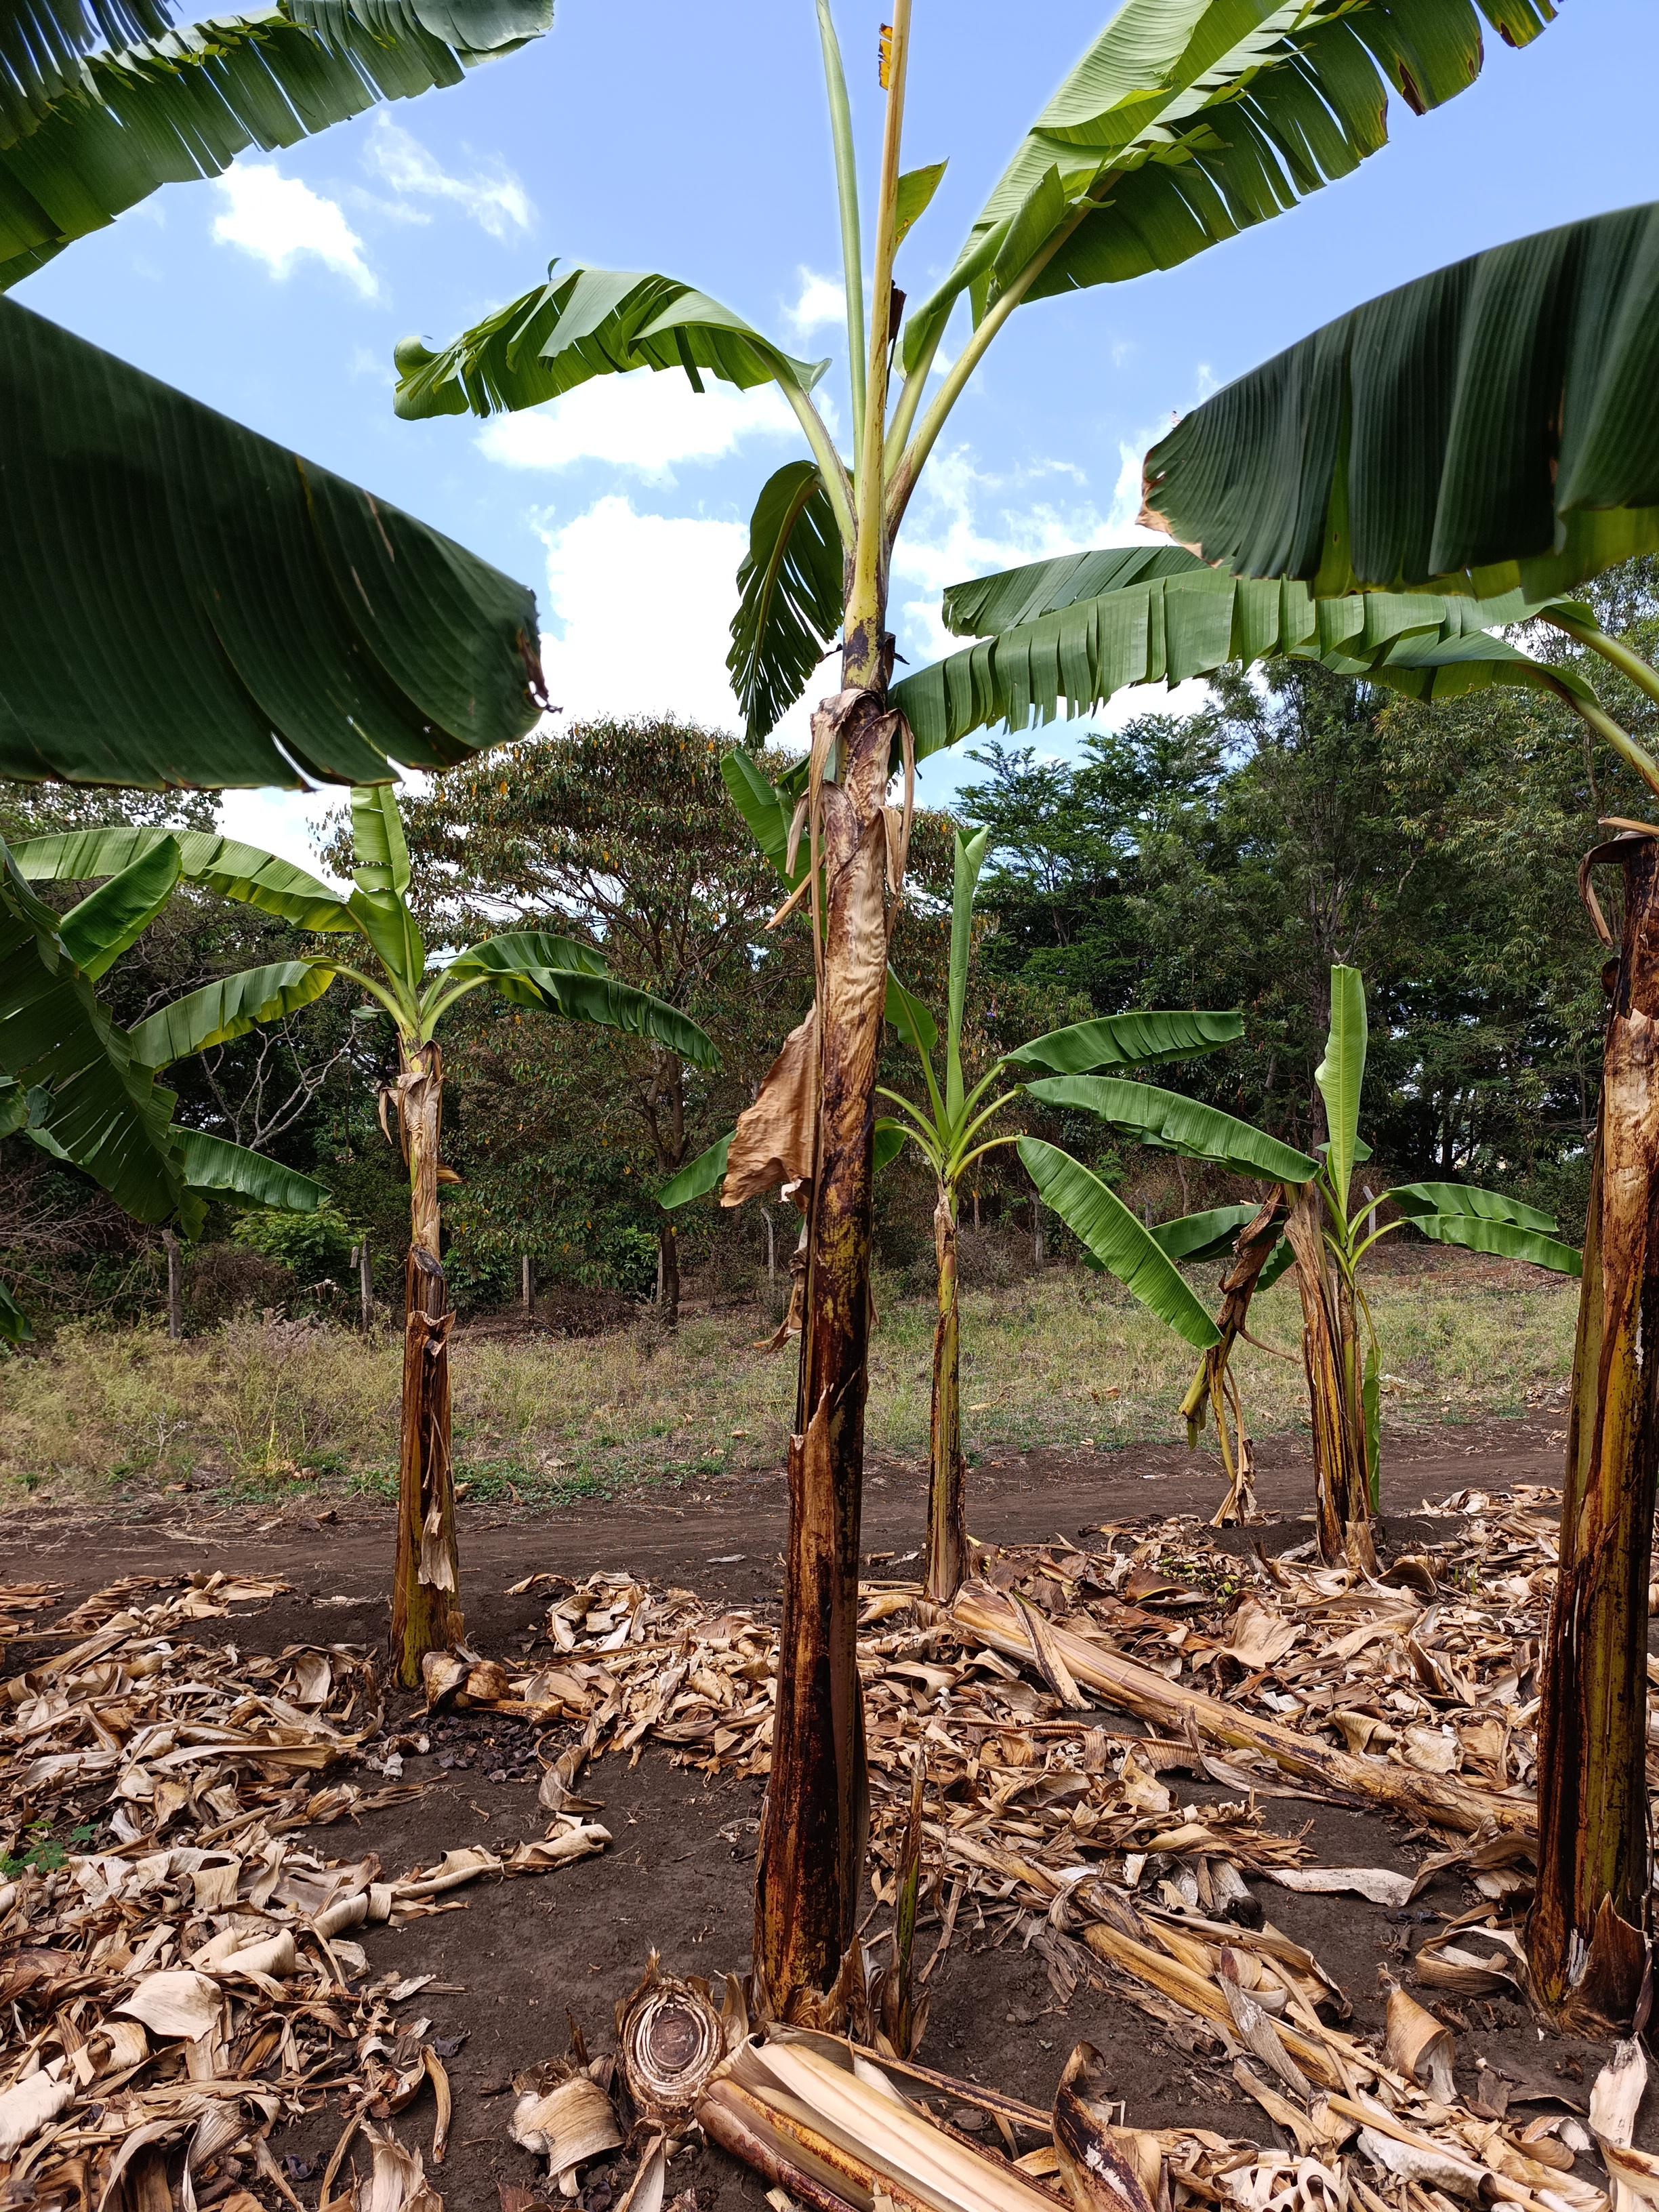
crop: banana
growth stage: vegetative
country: Tanzania
